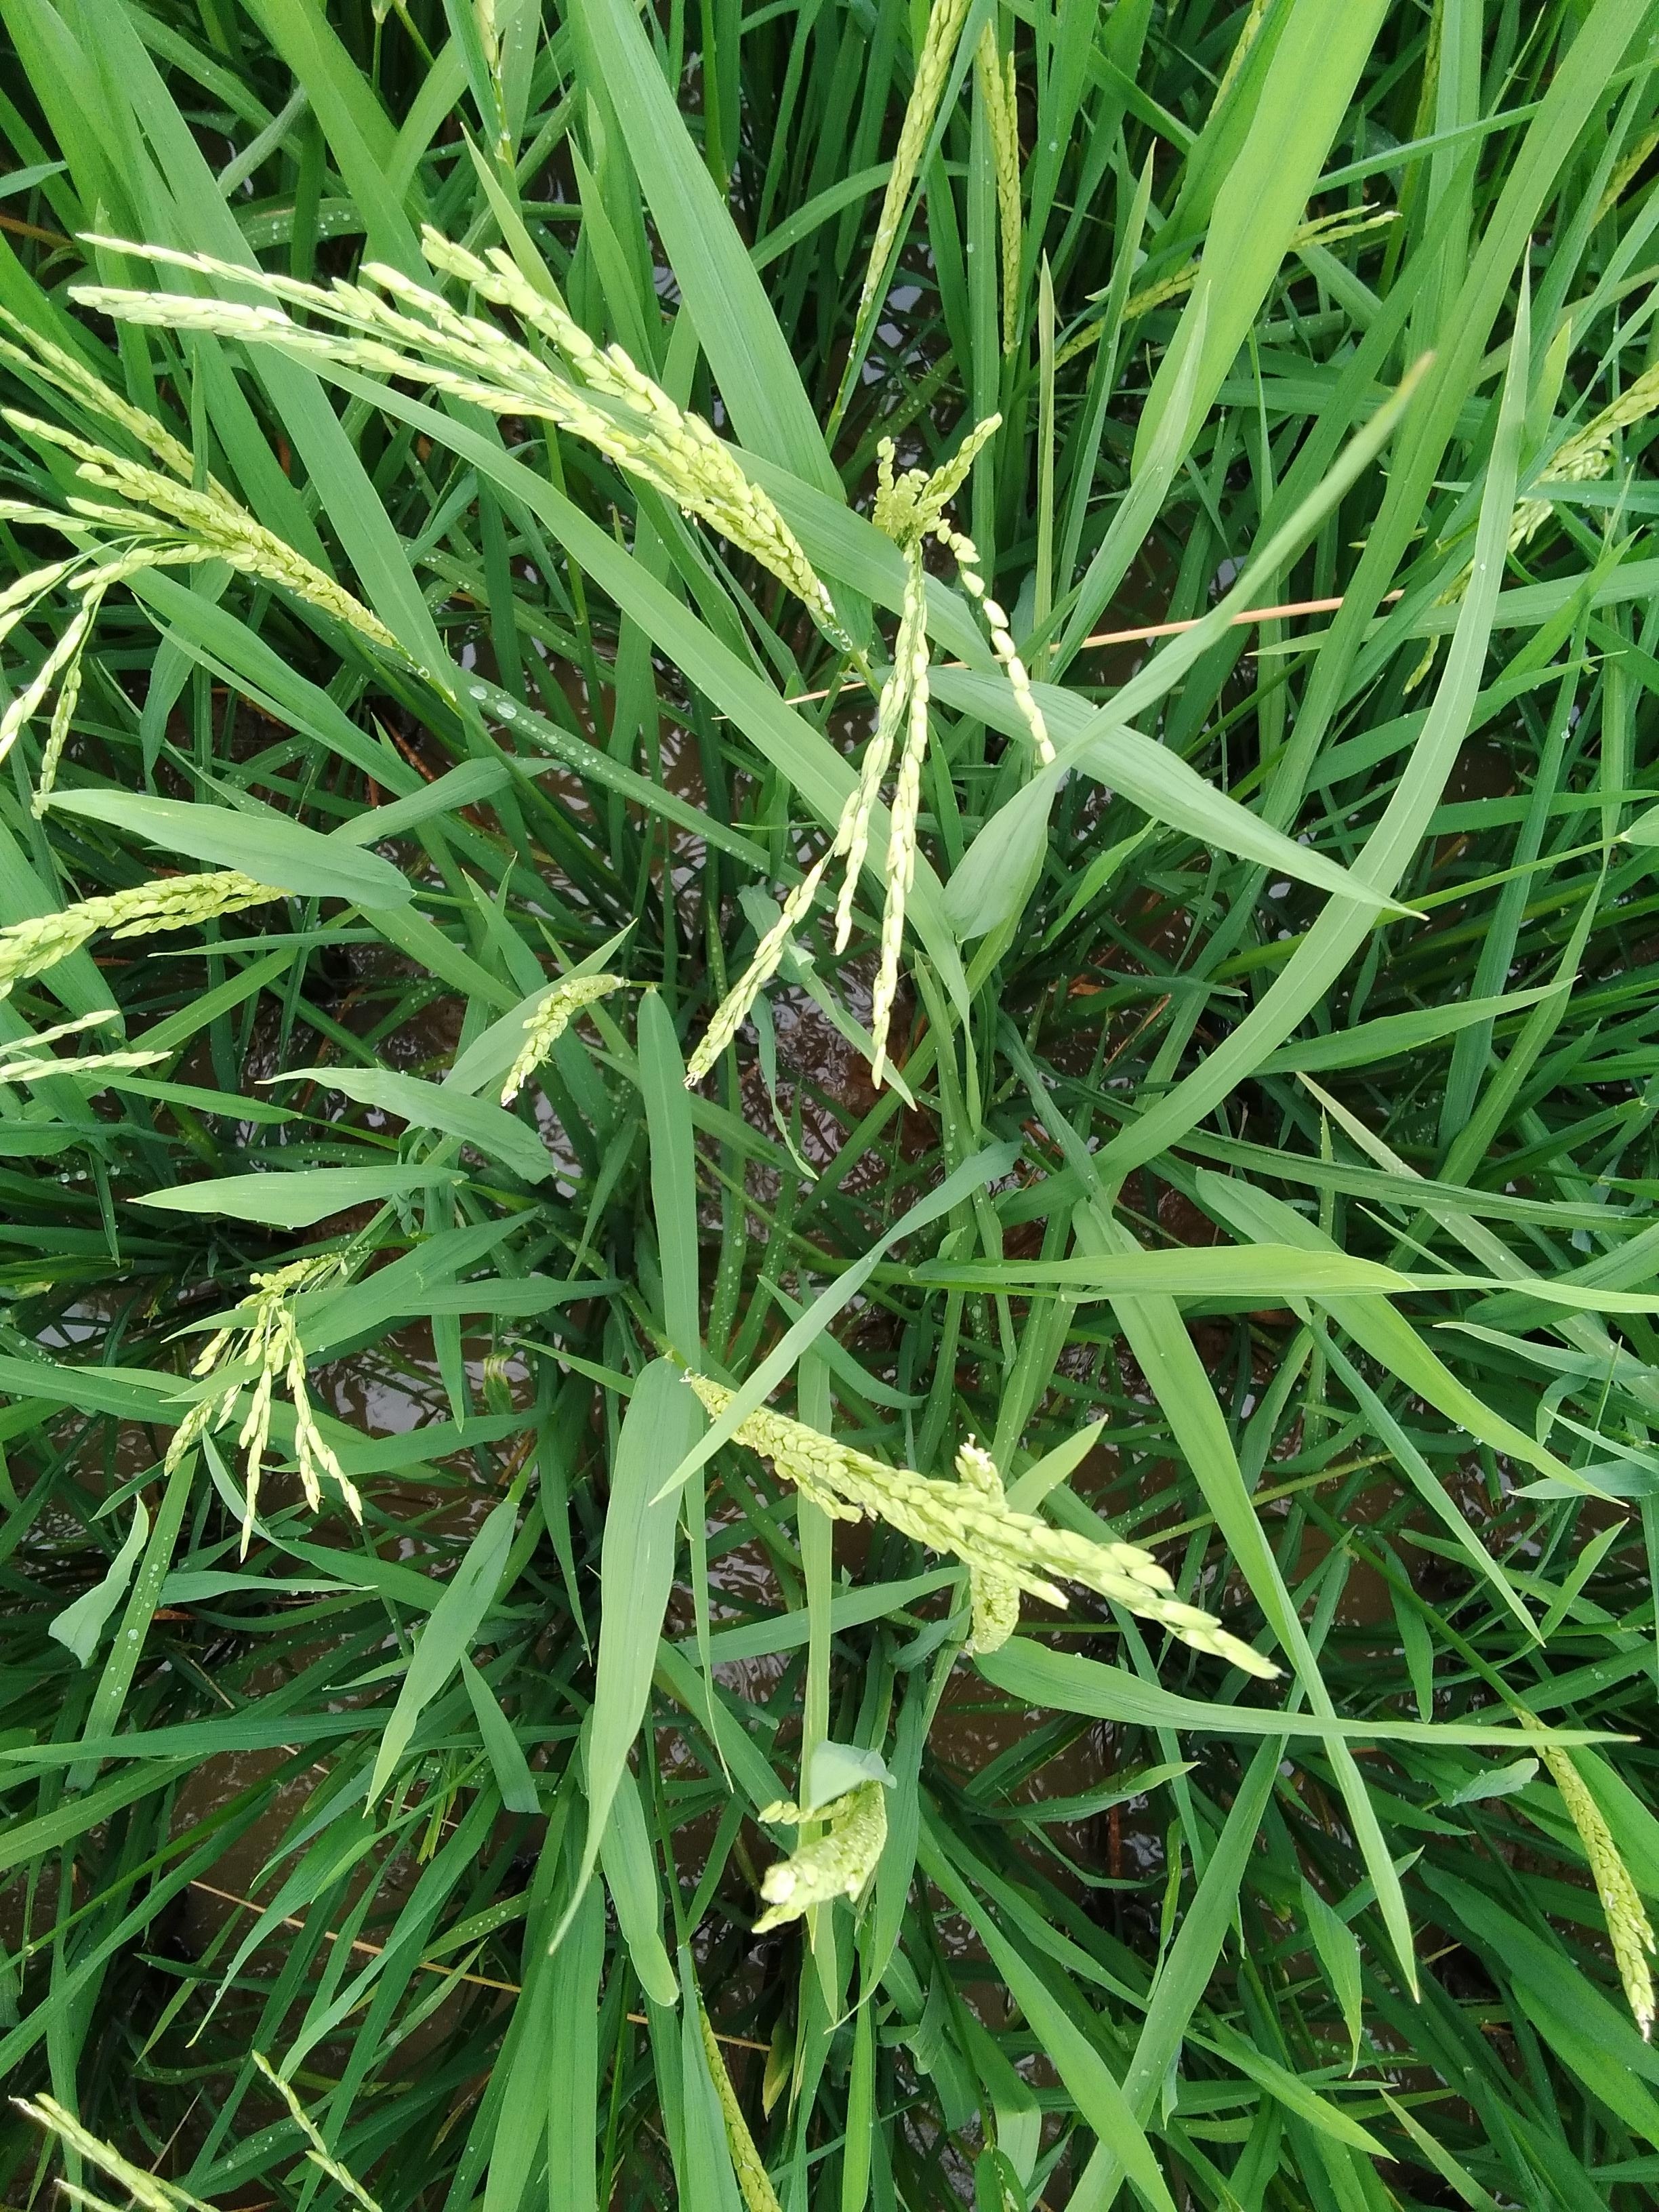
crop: rice
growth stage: flowering
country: Nigeria
